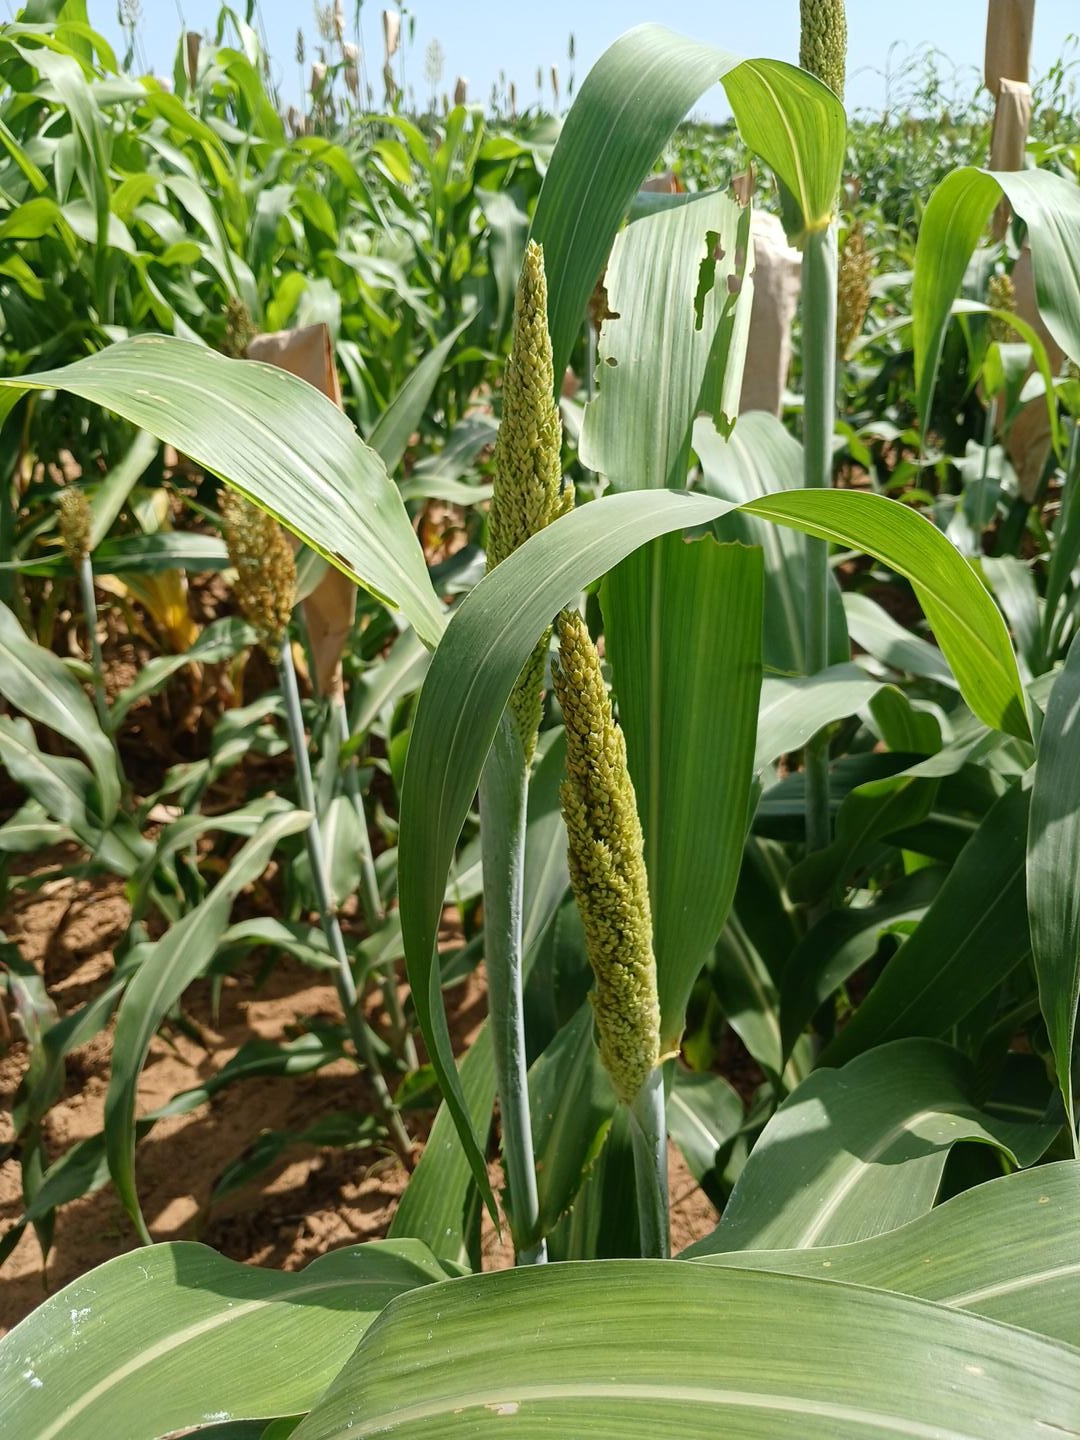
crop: sorghum
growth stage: heading tuber
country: Senegal
